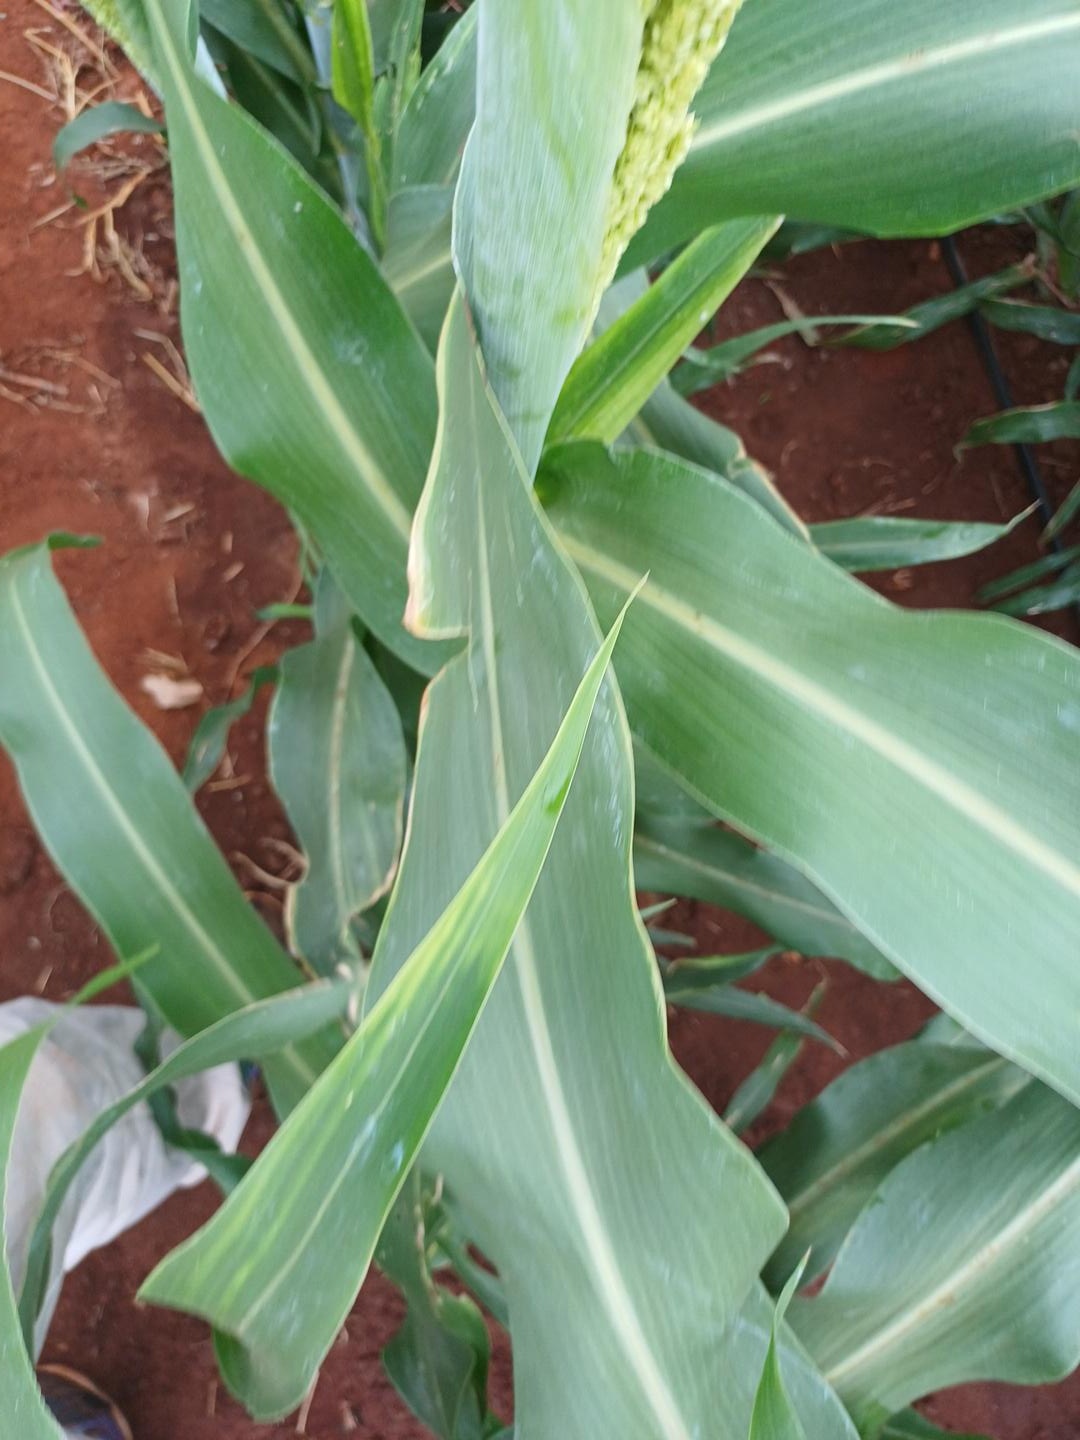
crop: sorghum
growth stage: heading tuber
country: Kenya
